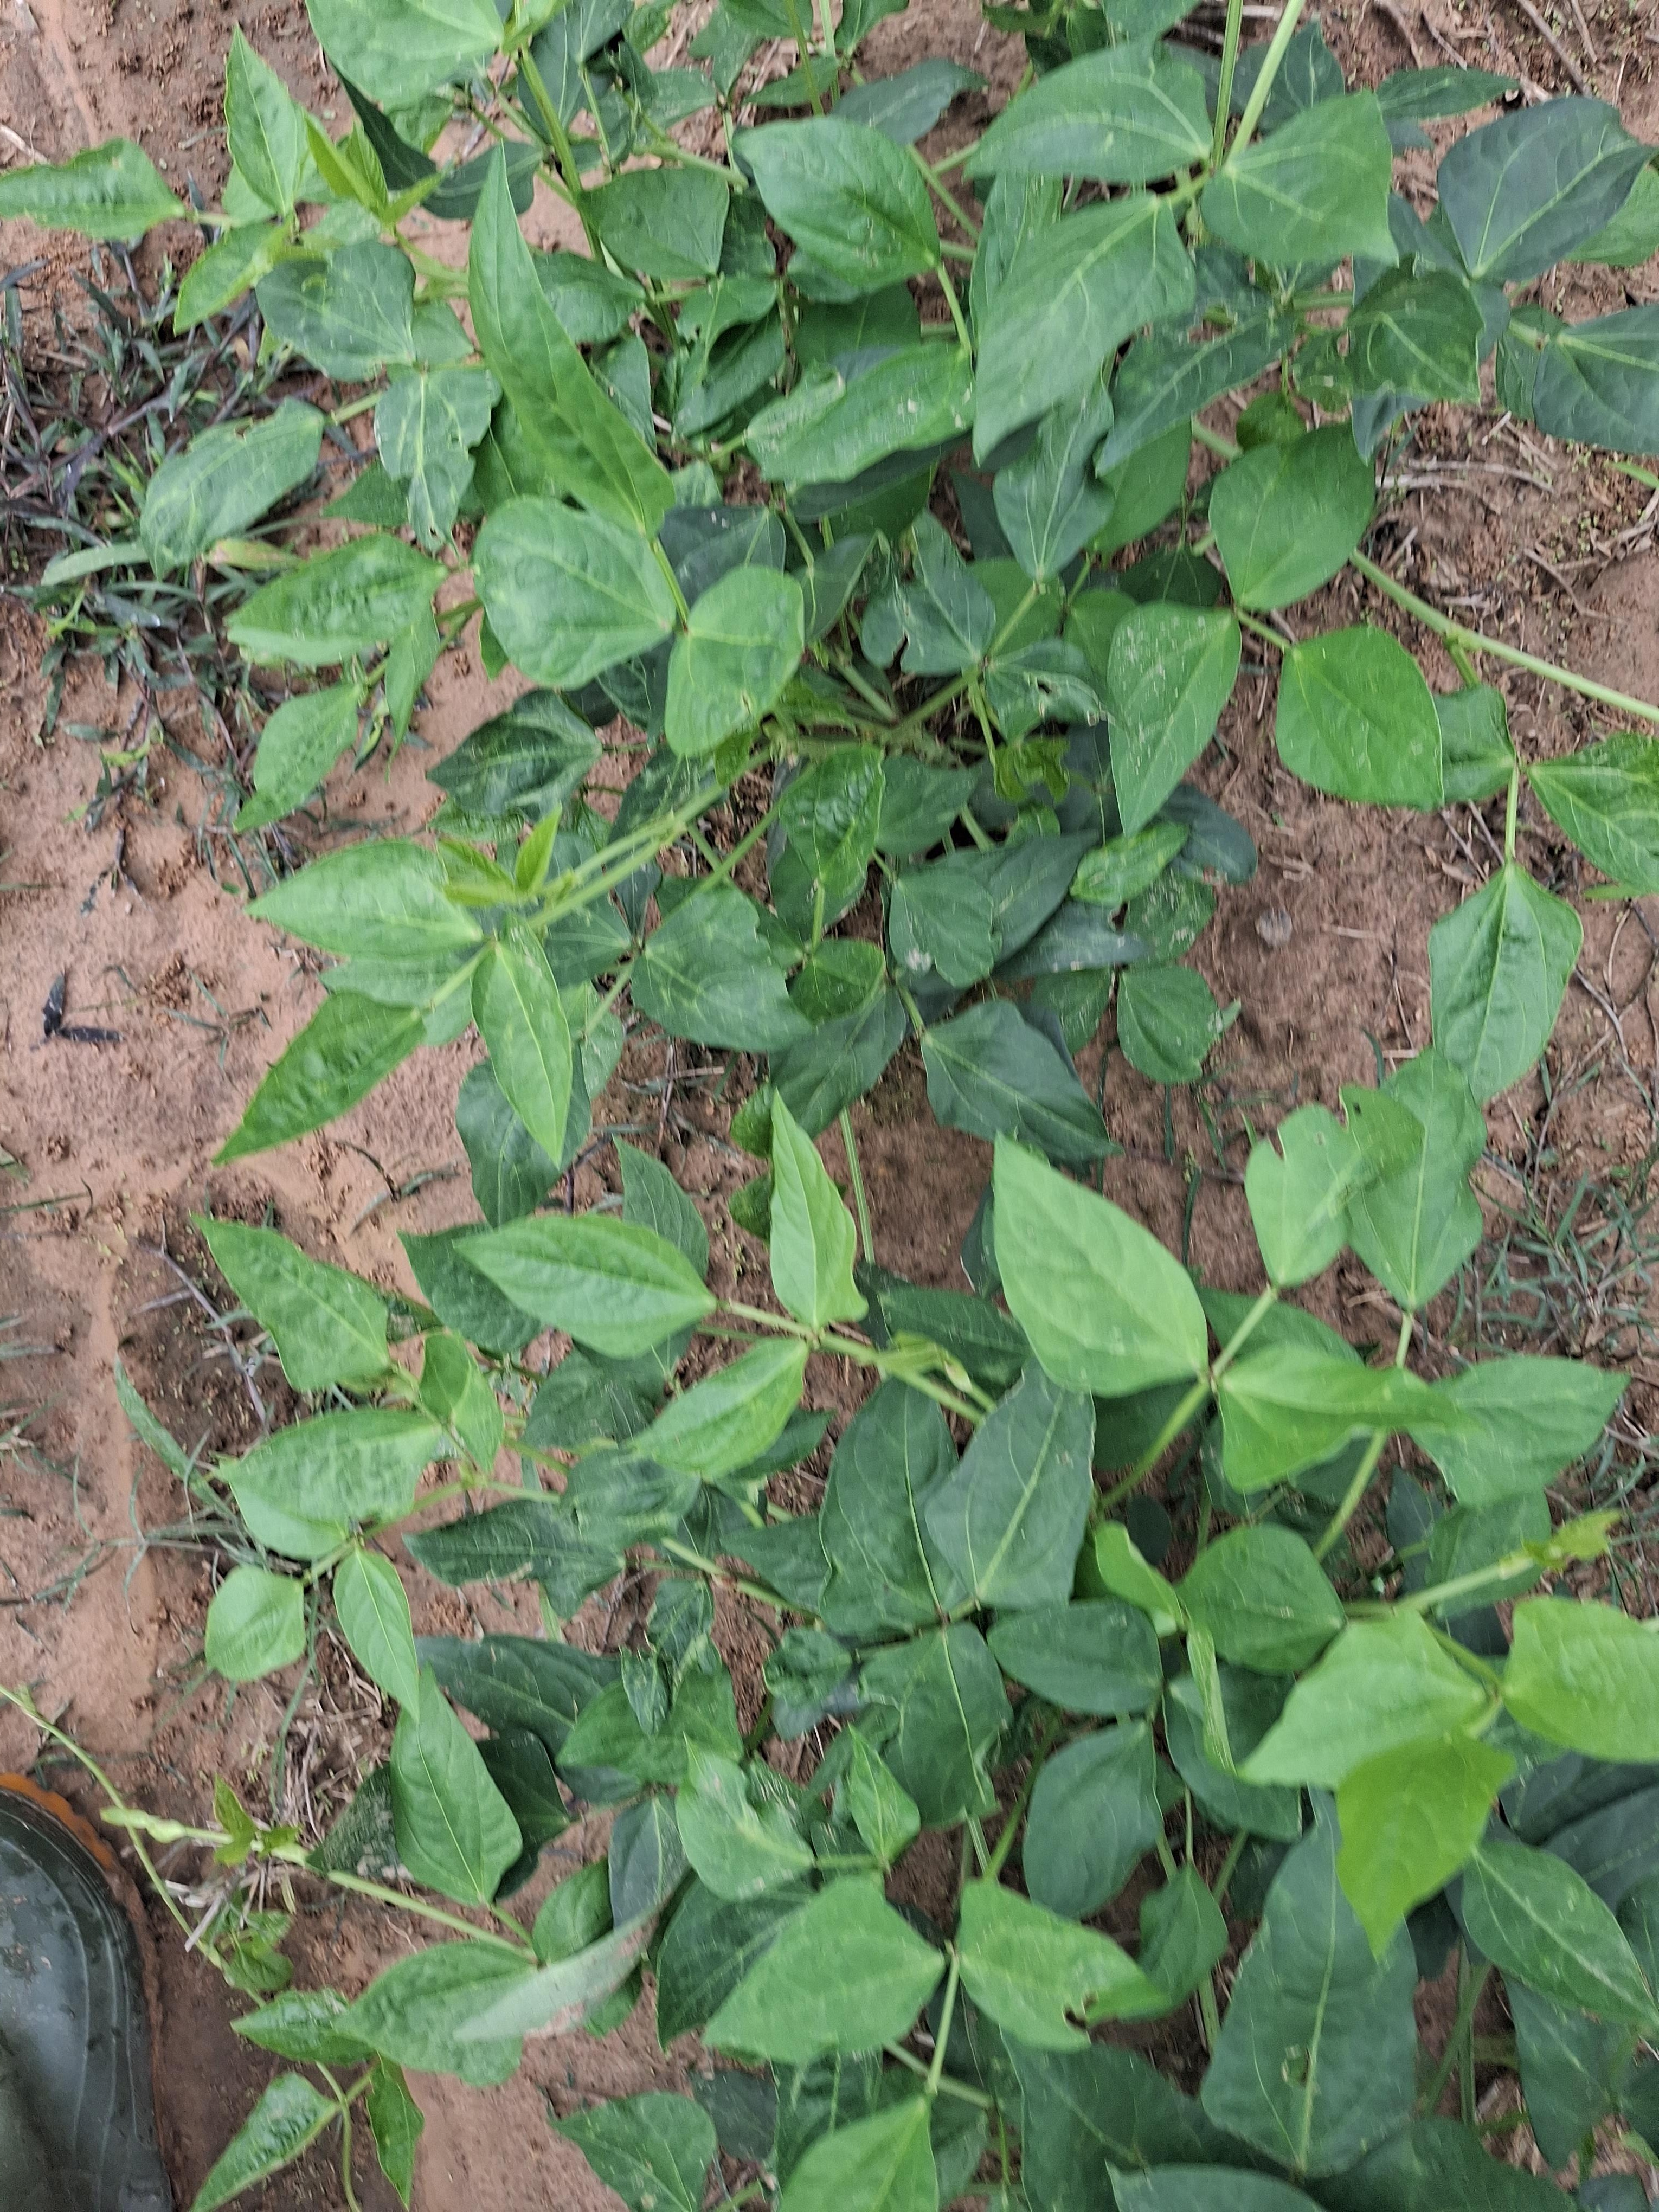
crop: cowpea
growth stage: vegetative
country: Nigeria
